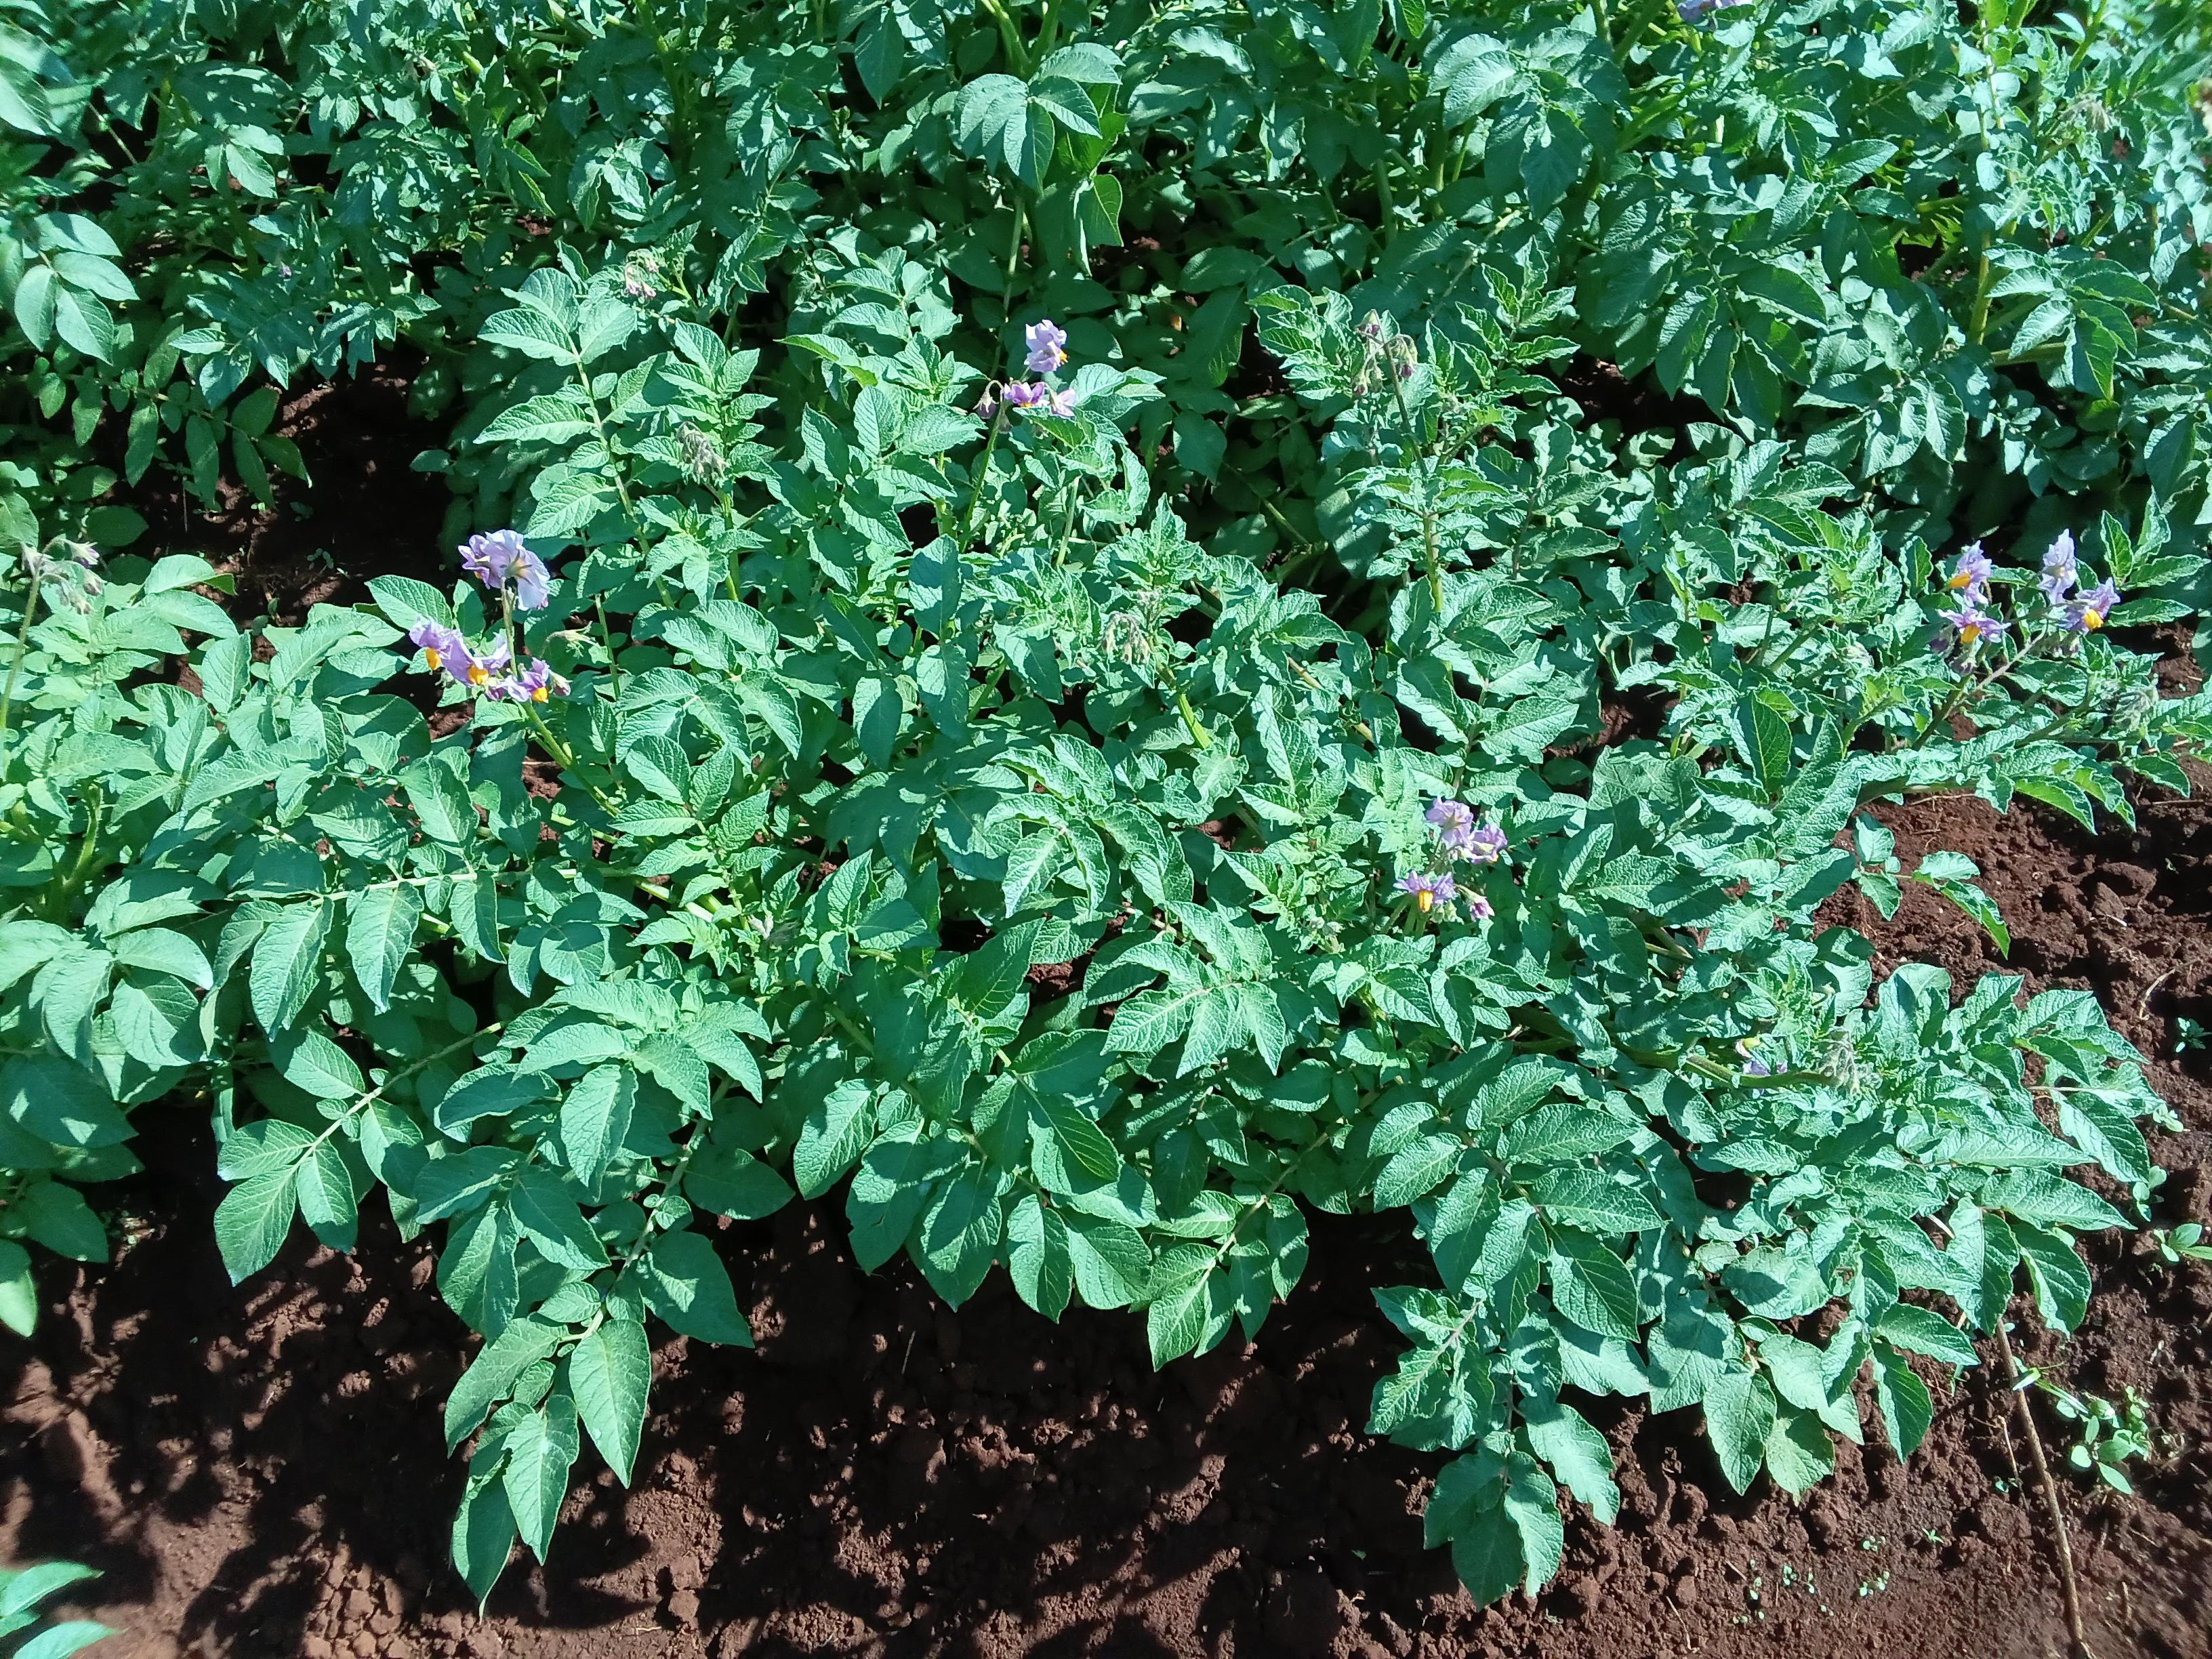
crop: potato
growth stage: flowering
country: Kenya
